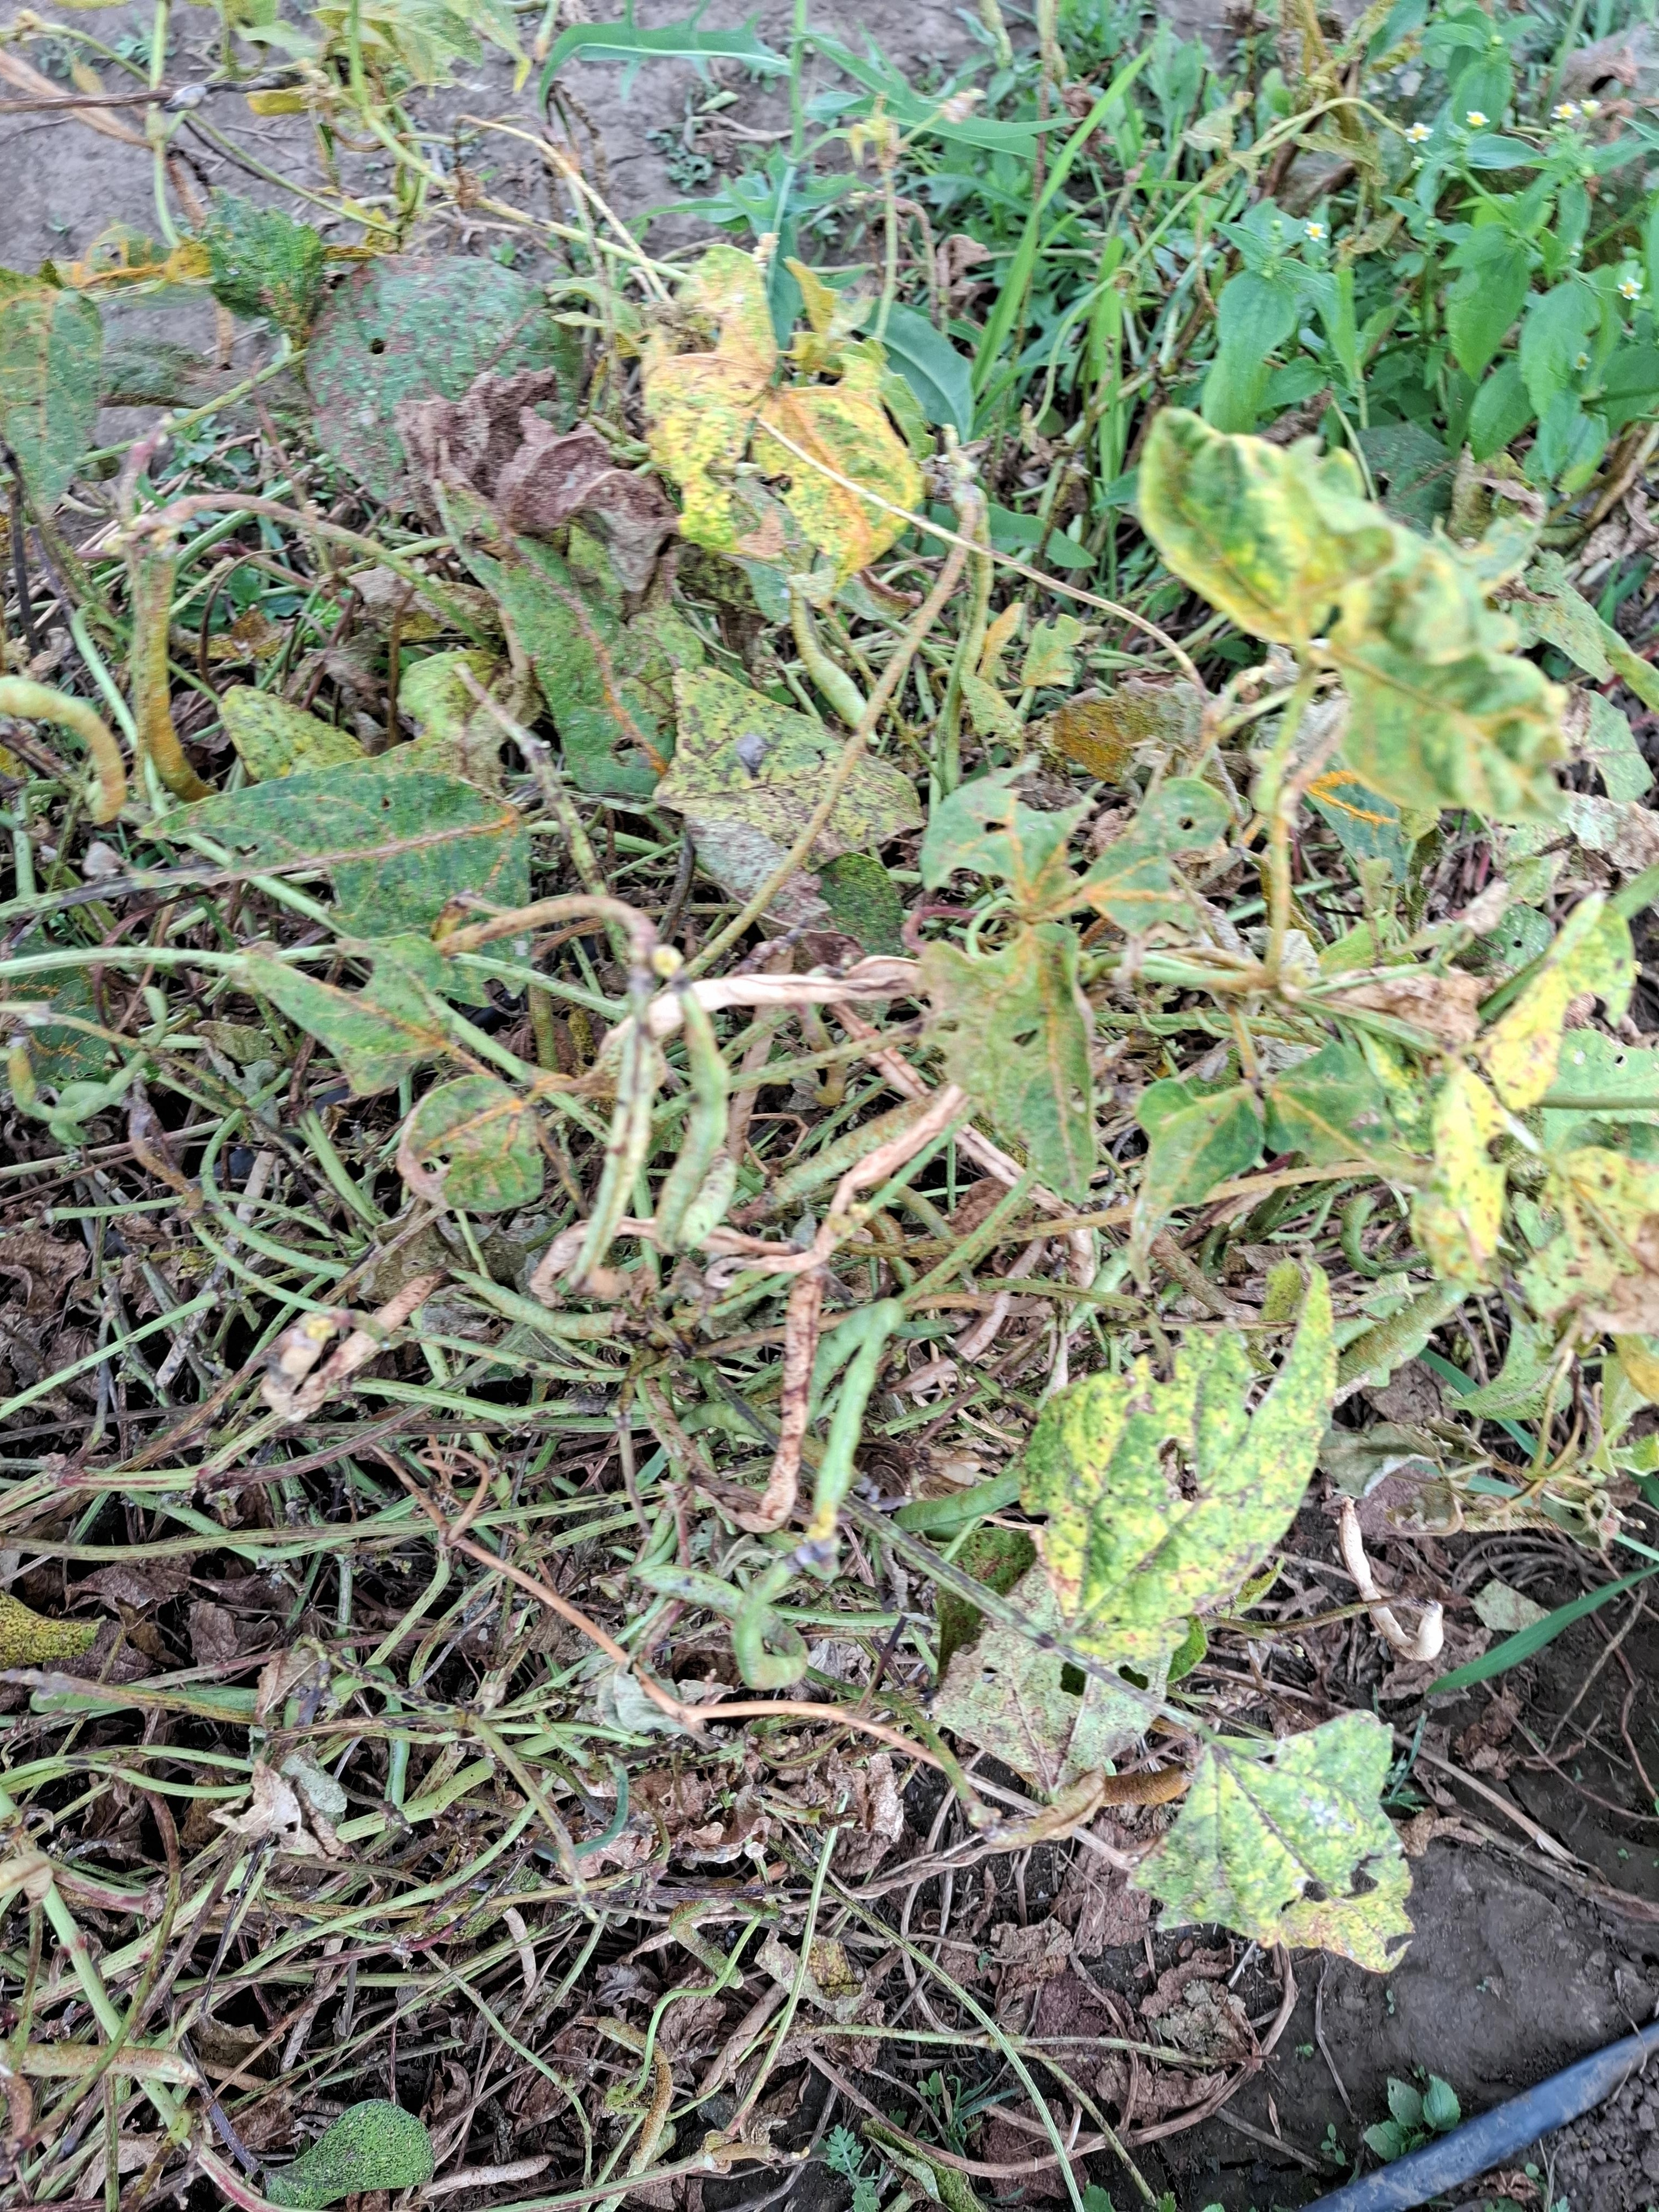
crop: cowpea
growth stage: development pod
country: Tanzania
